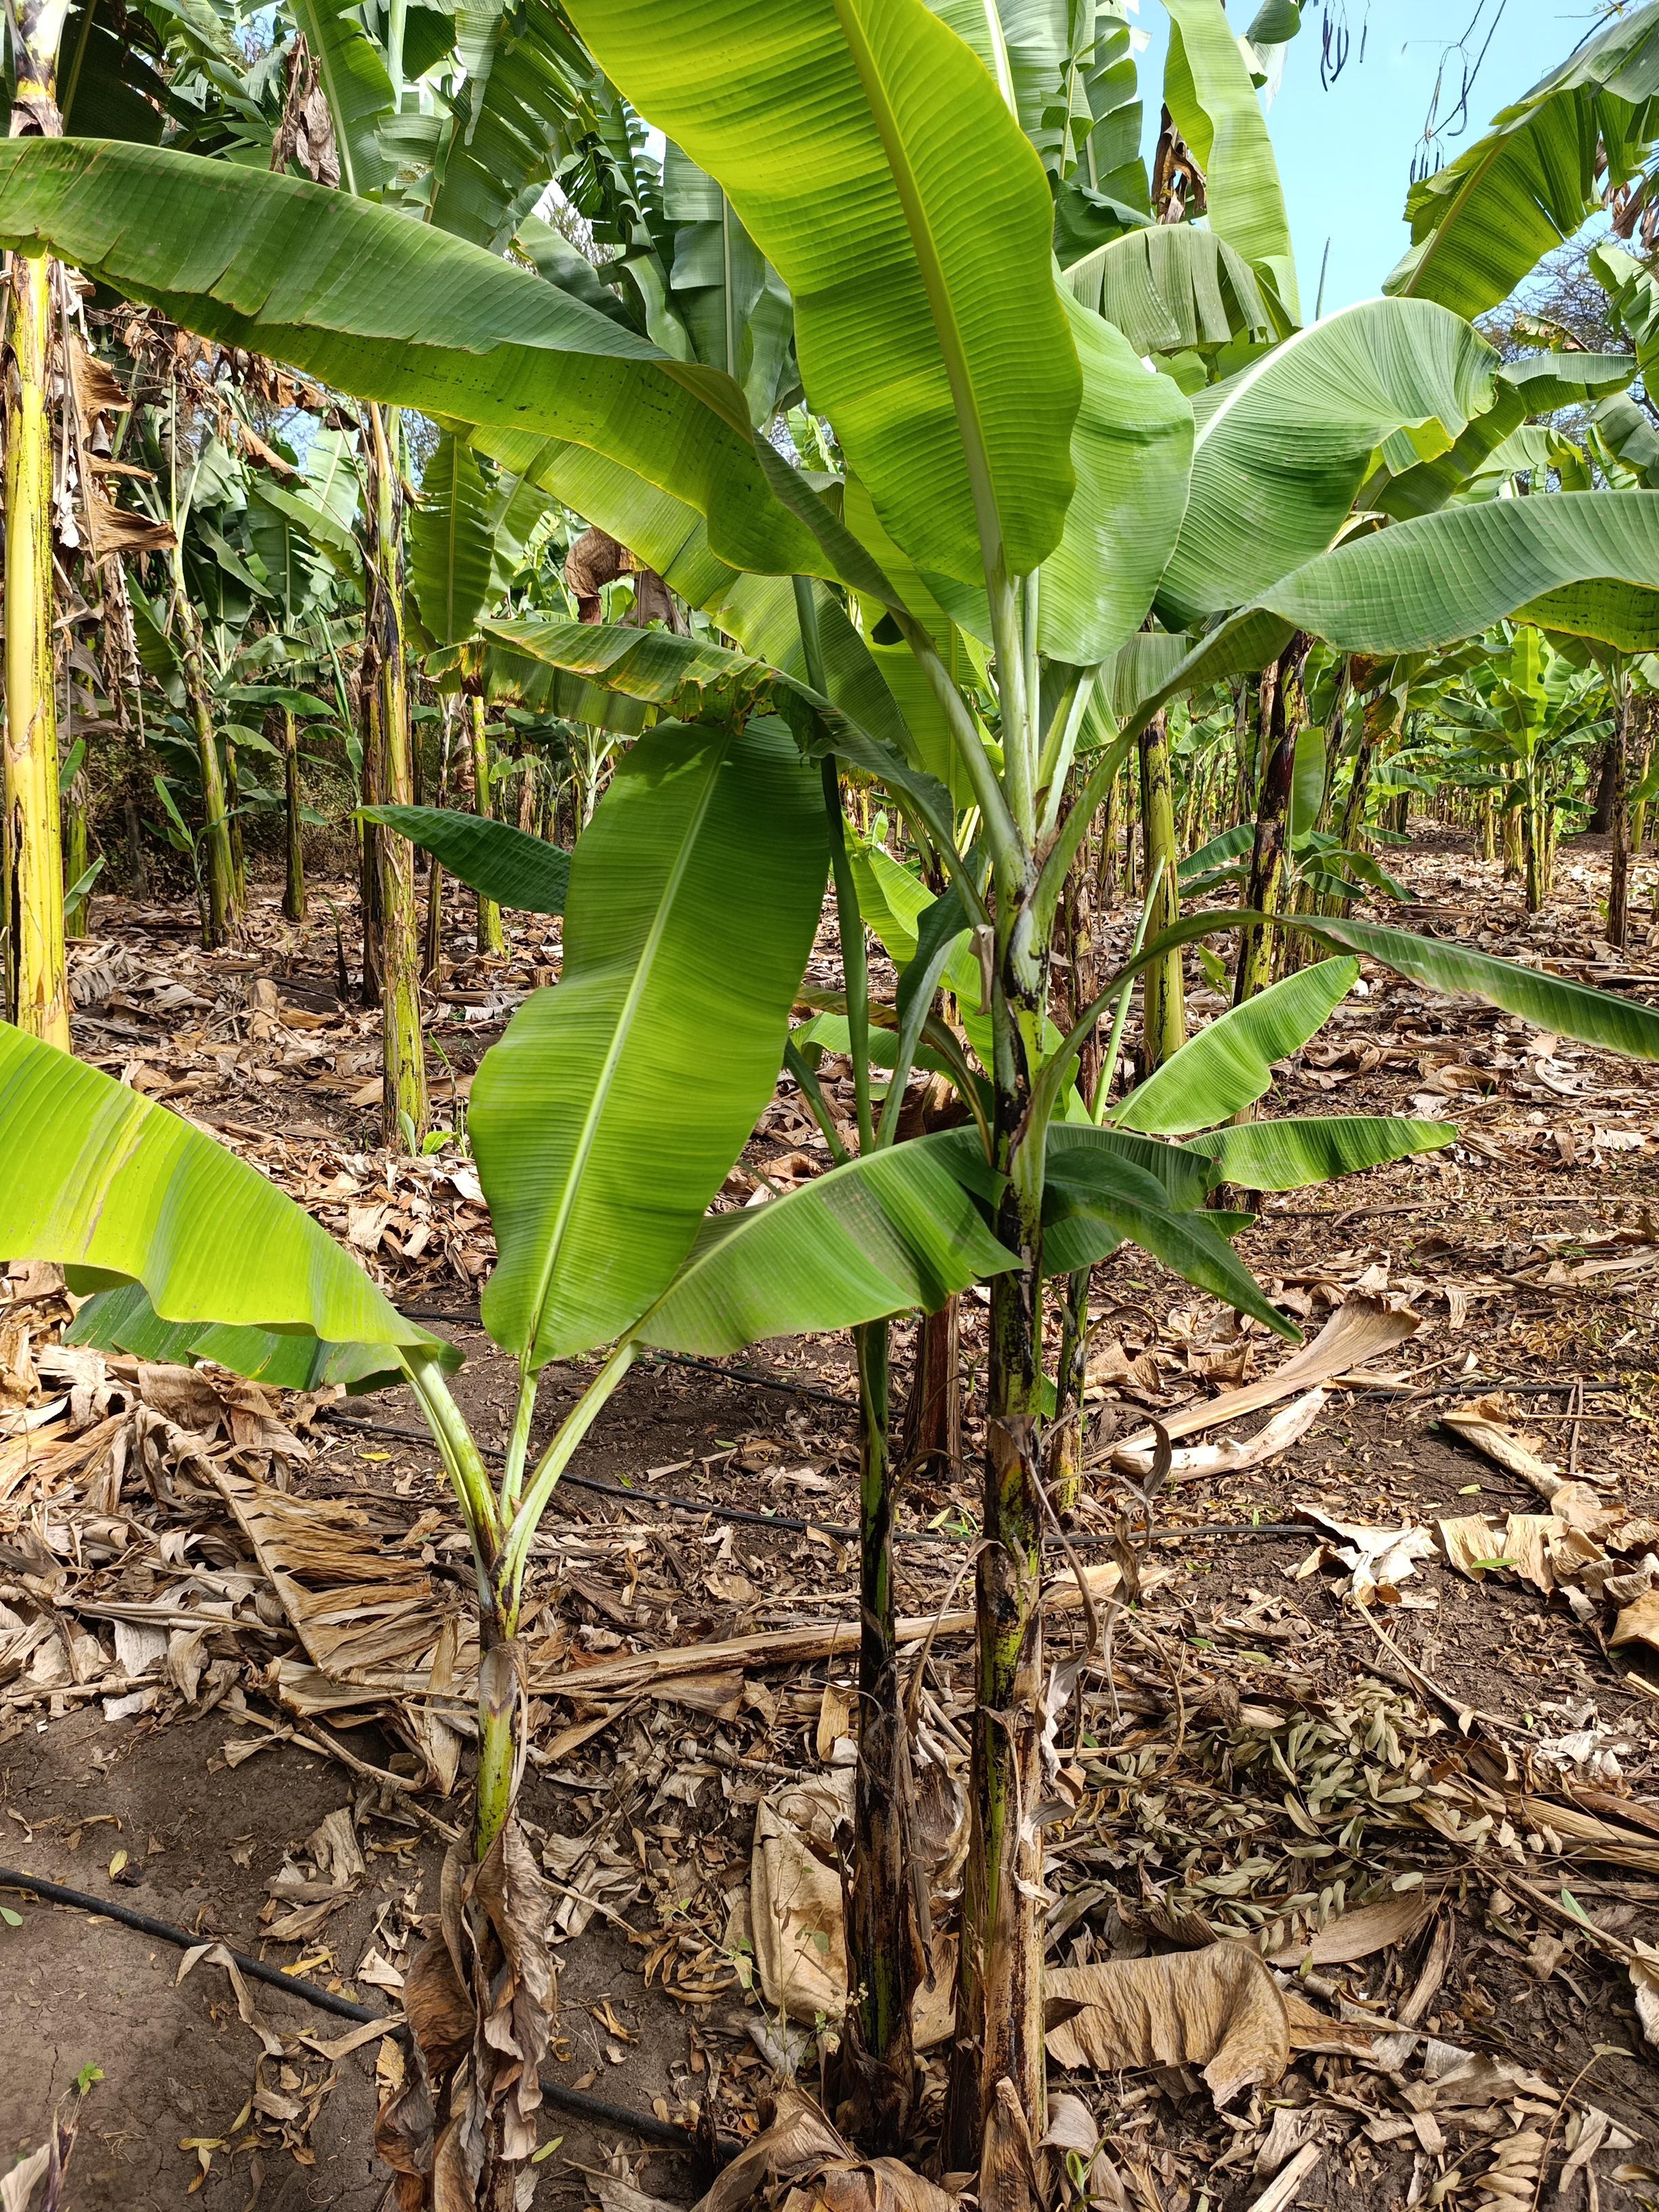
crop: banana
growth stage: vegetative
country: Tanzania
